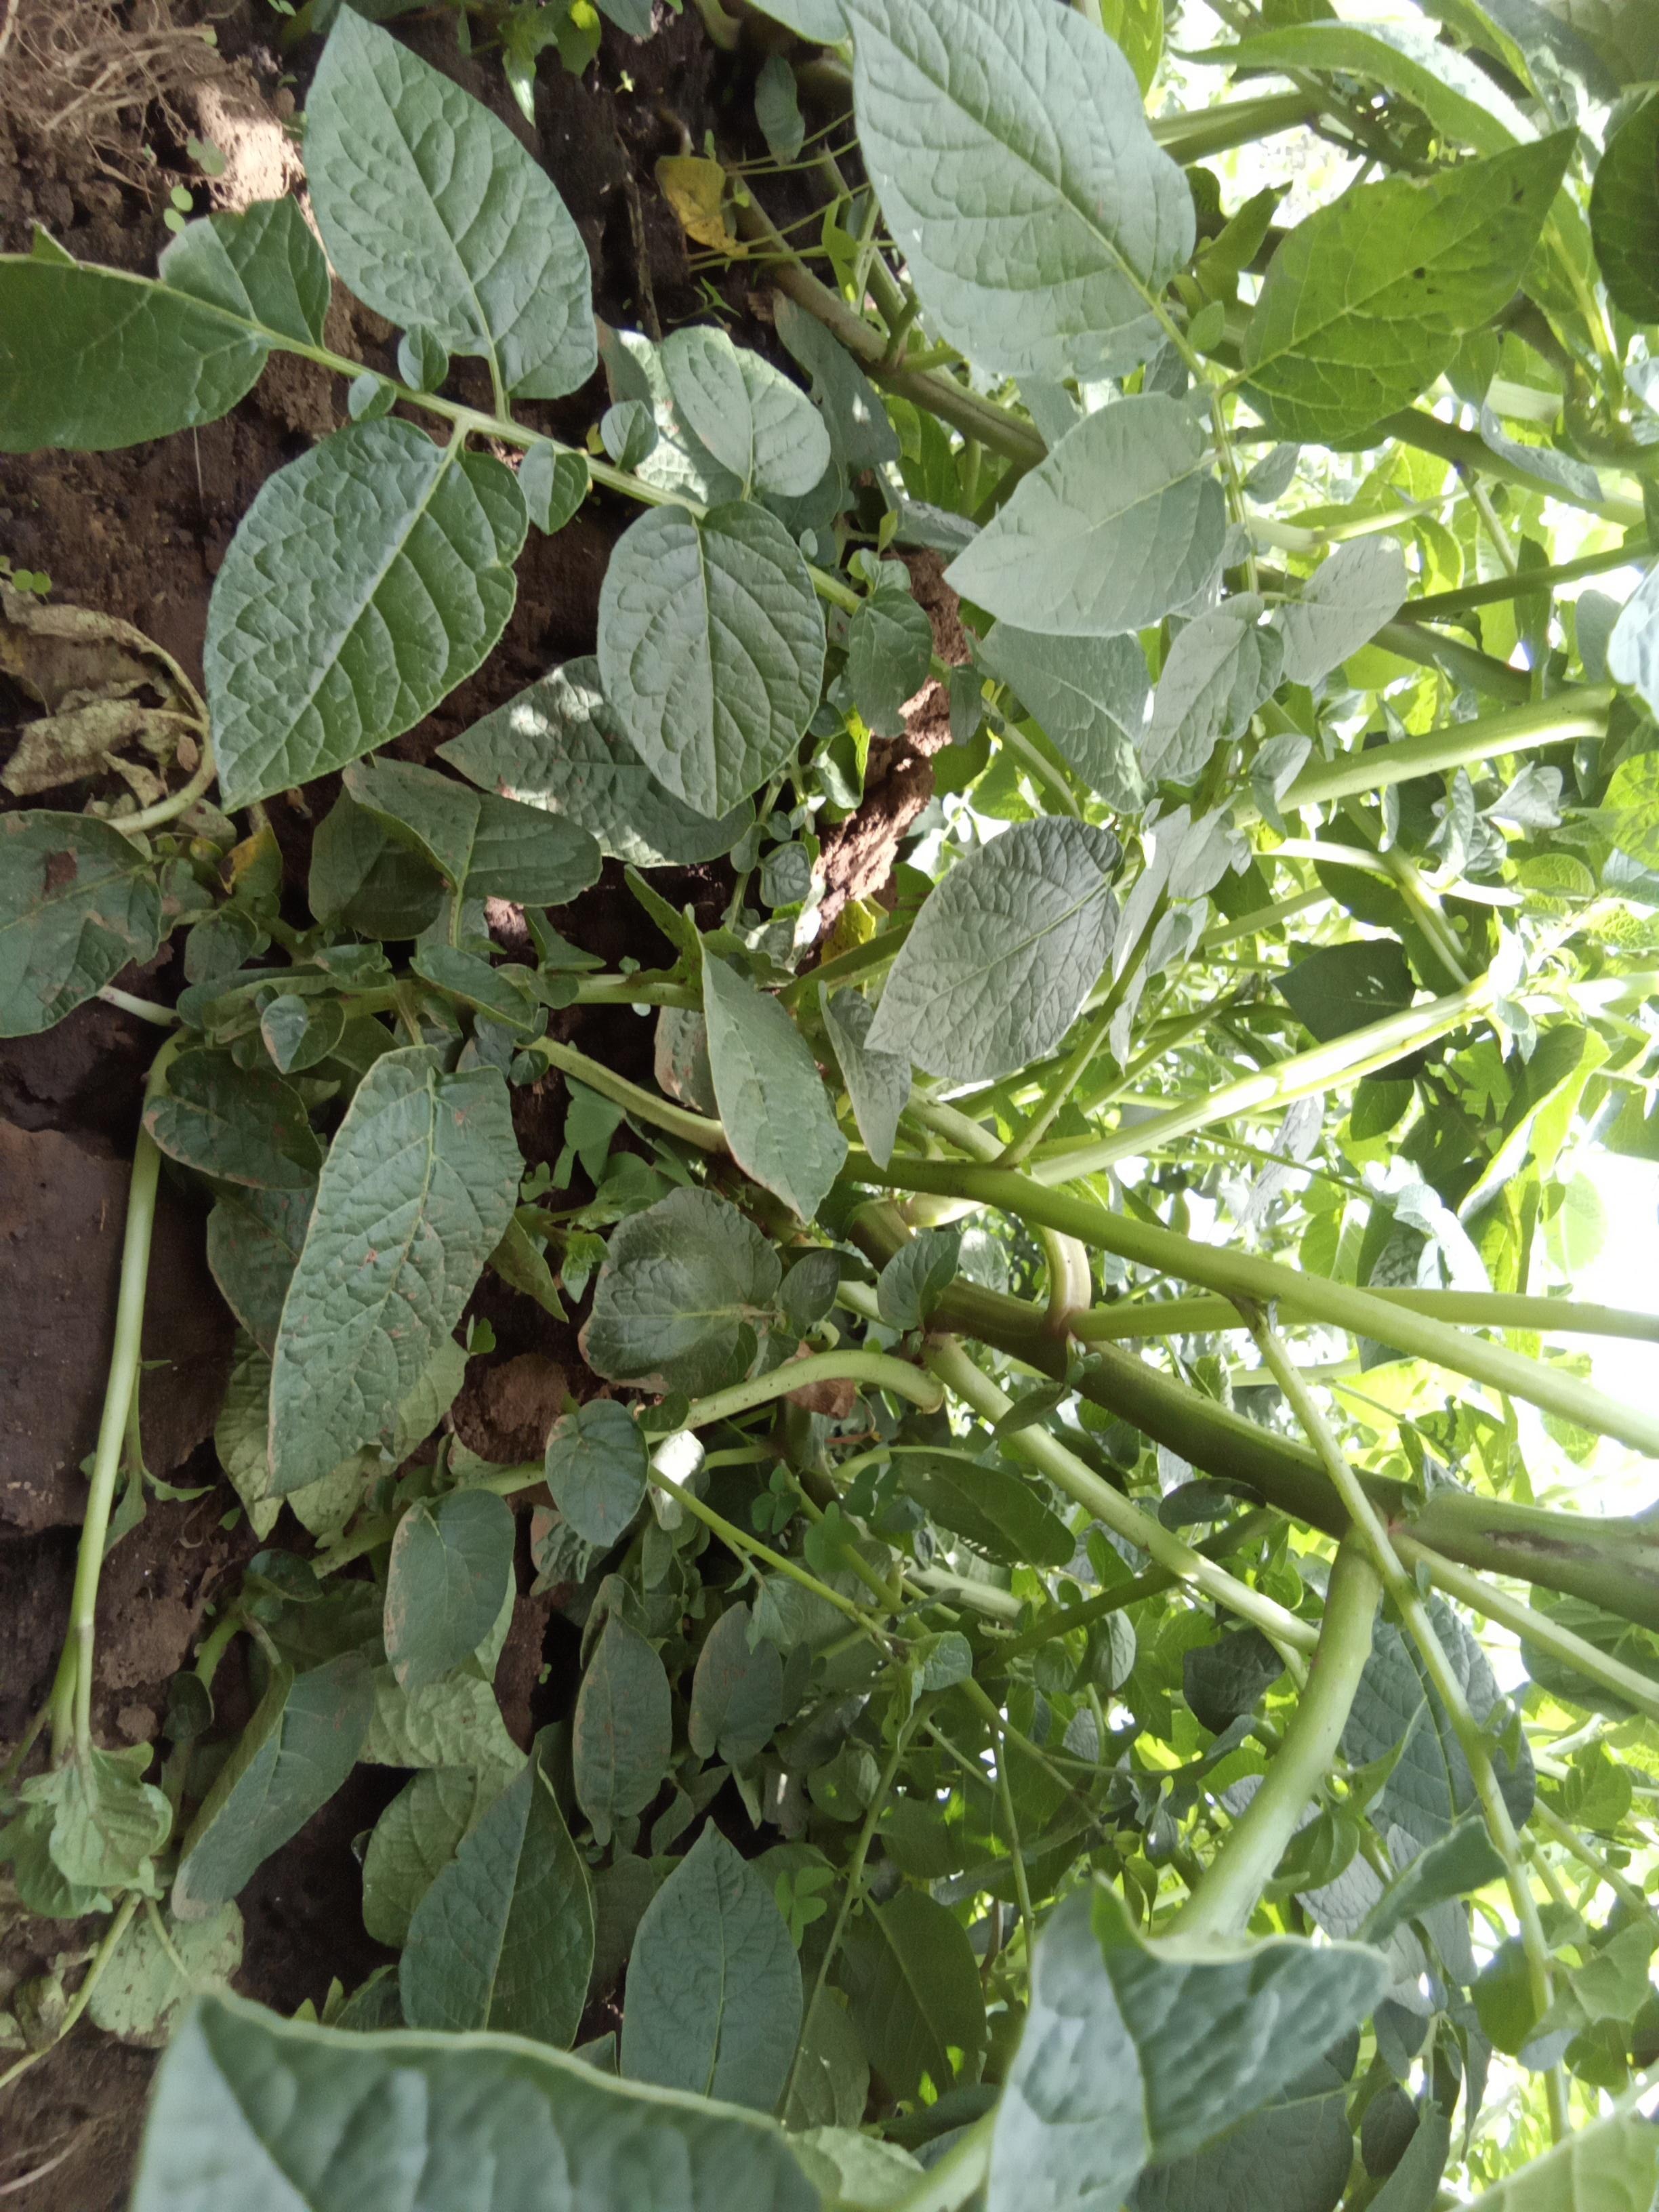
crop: potato
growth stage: vegetative
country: Kenya
